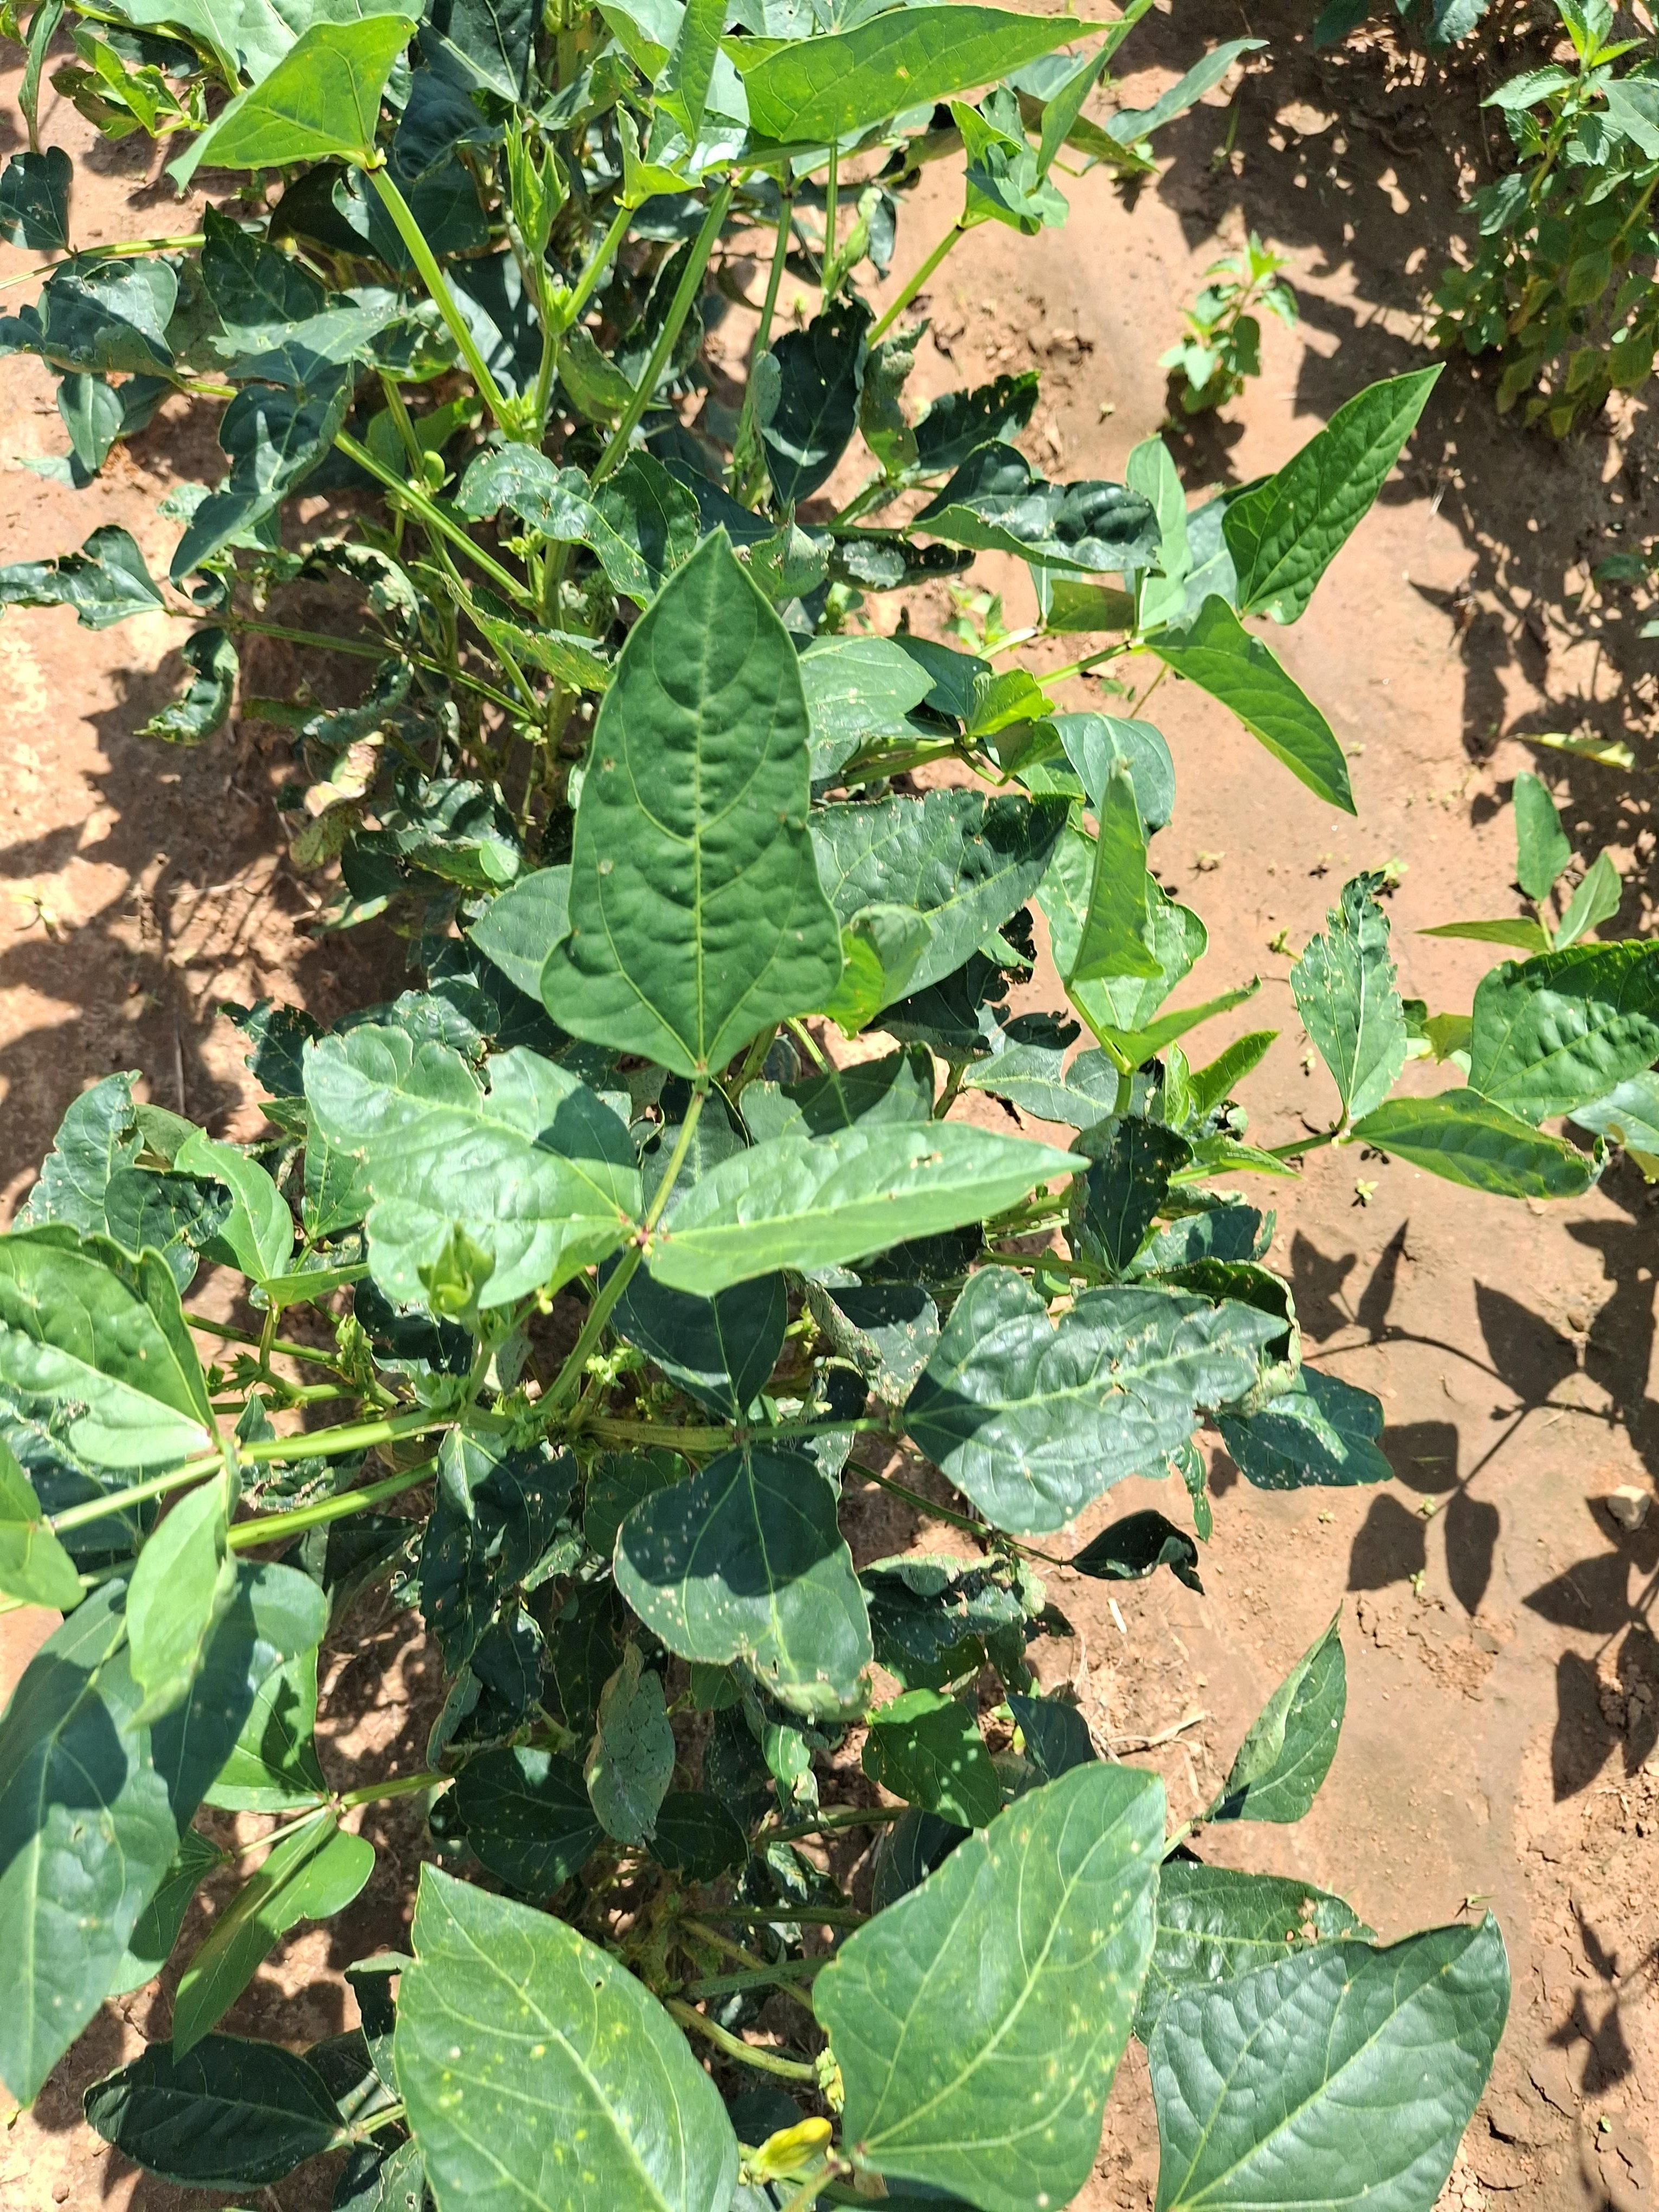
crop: cowpea
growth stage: flowering
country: Nigeria
